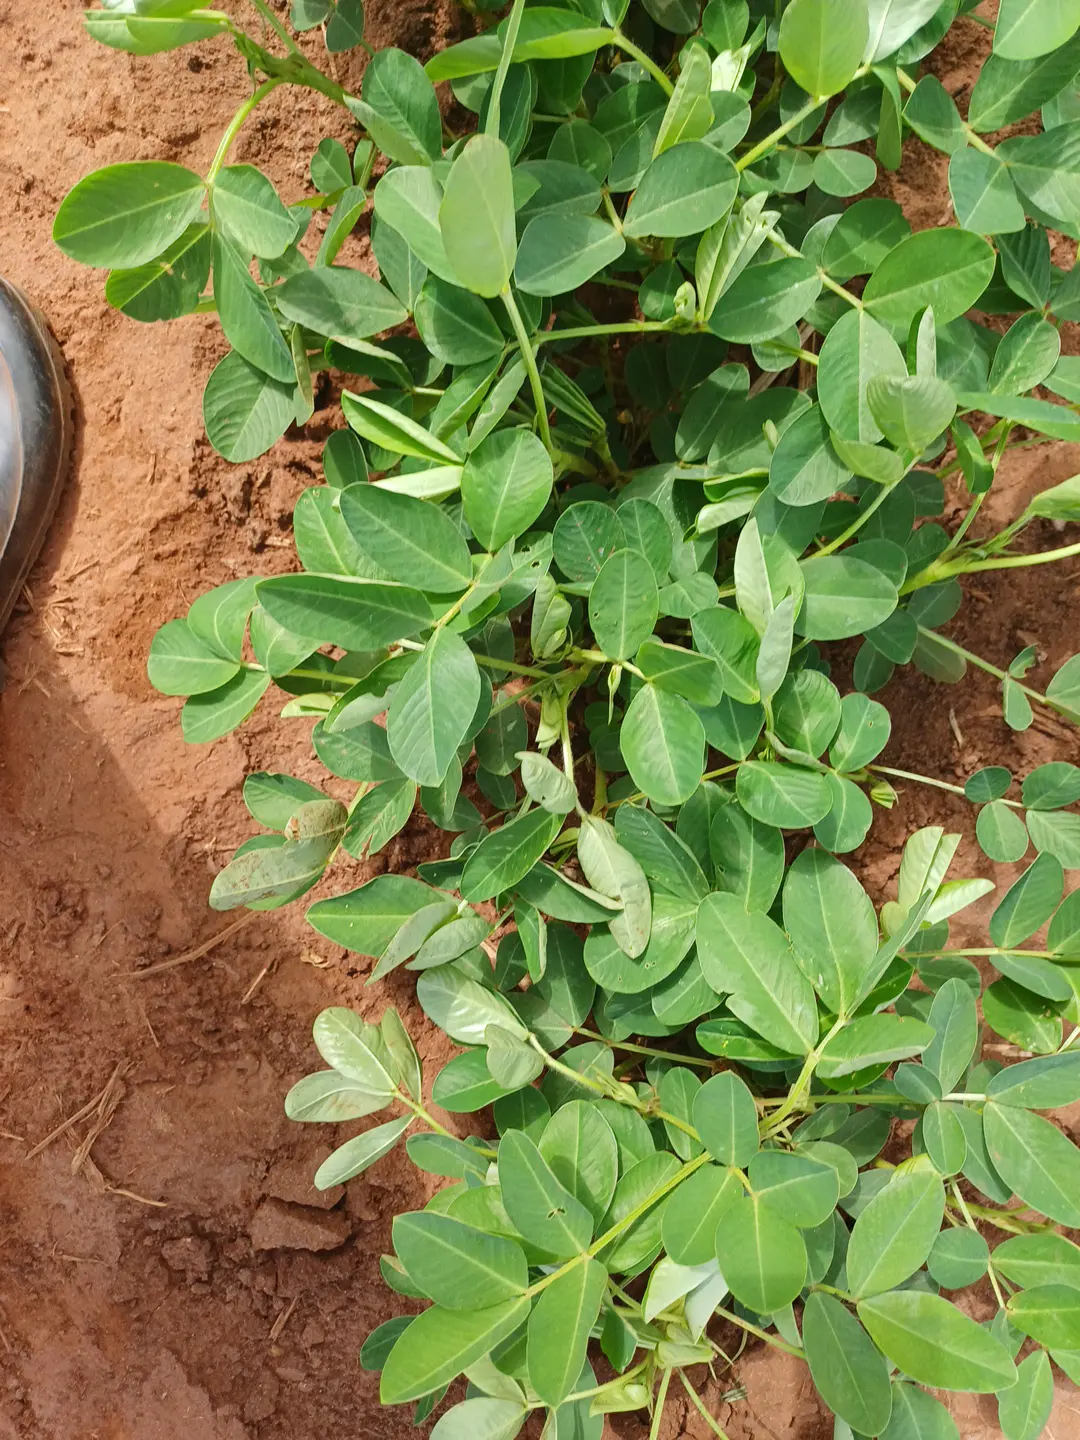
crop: groundnut
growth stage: flowering
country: Kenya
